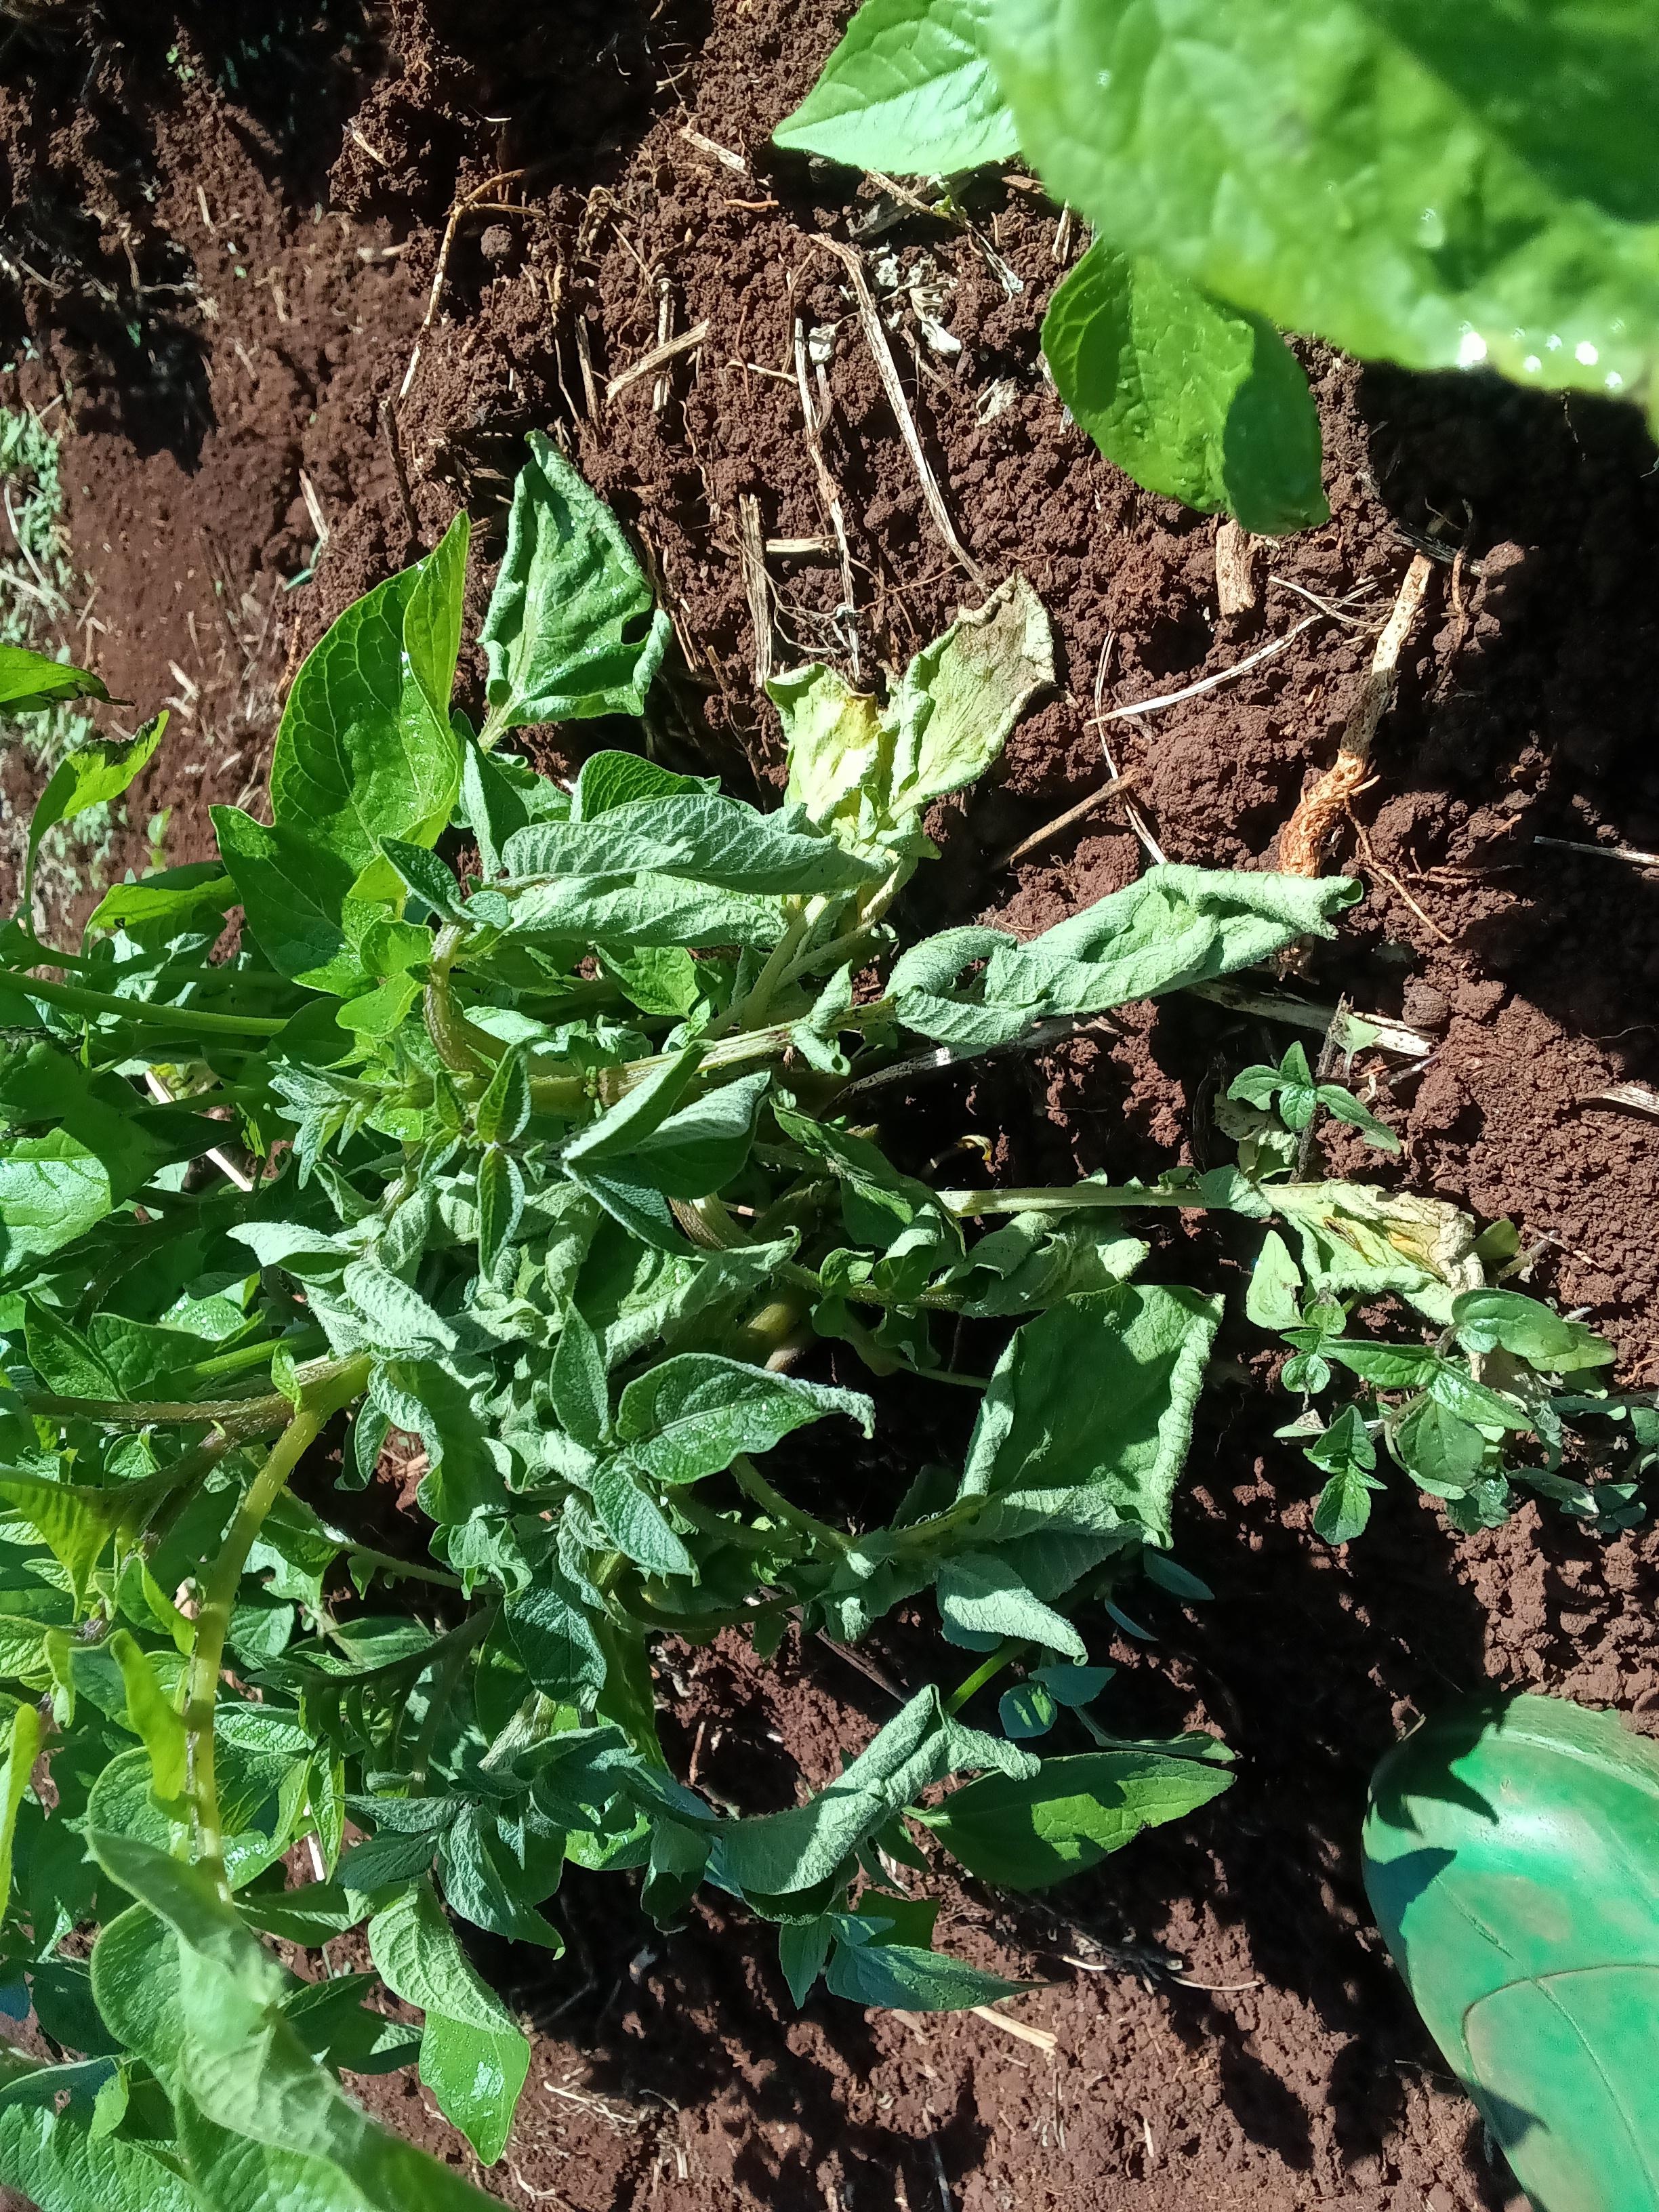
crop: potato
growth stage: vegetative
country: Kenya
